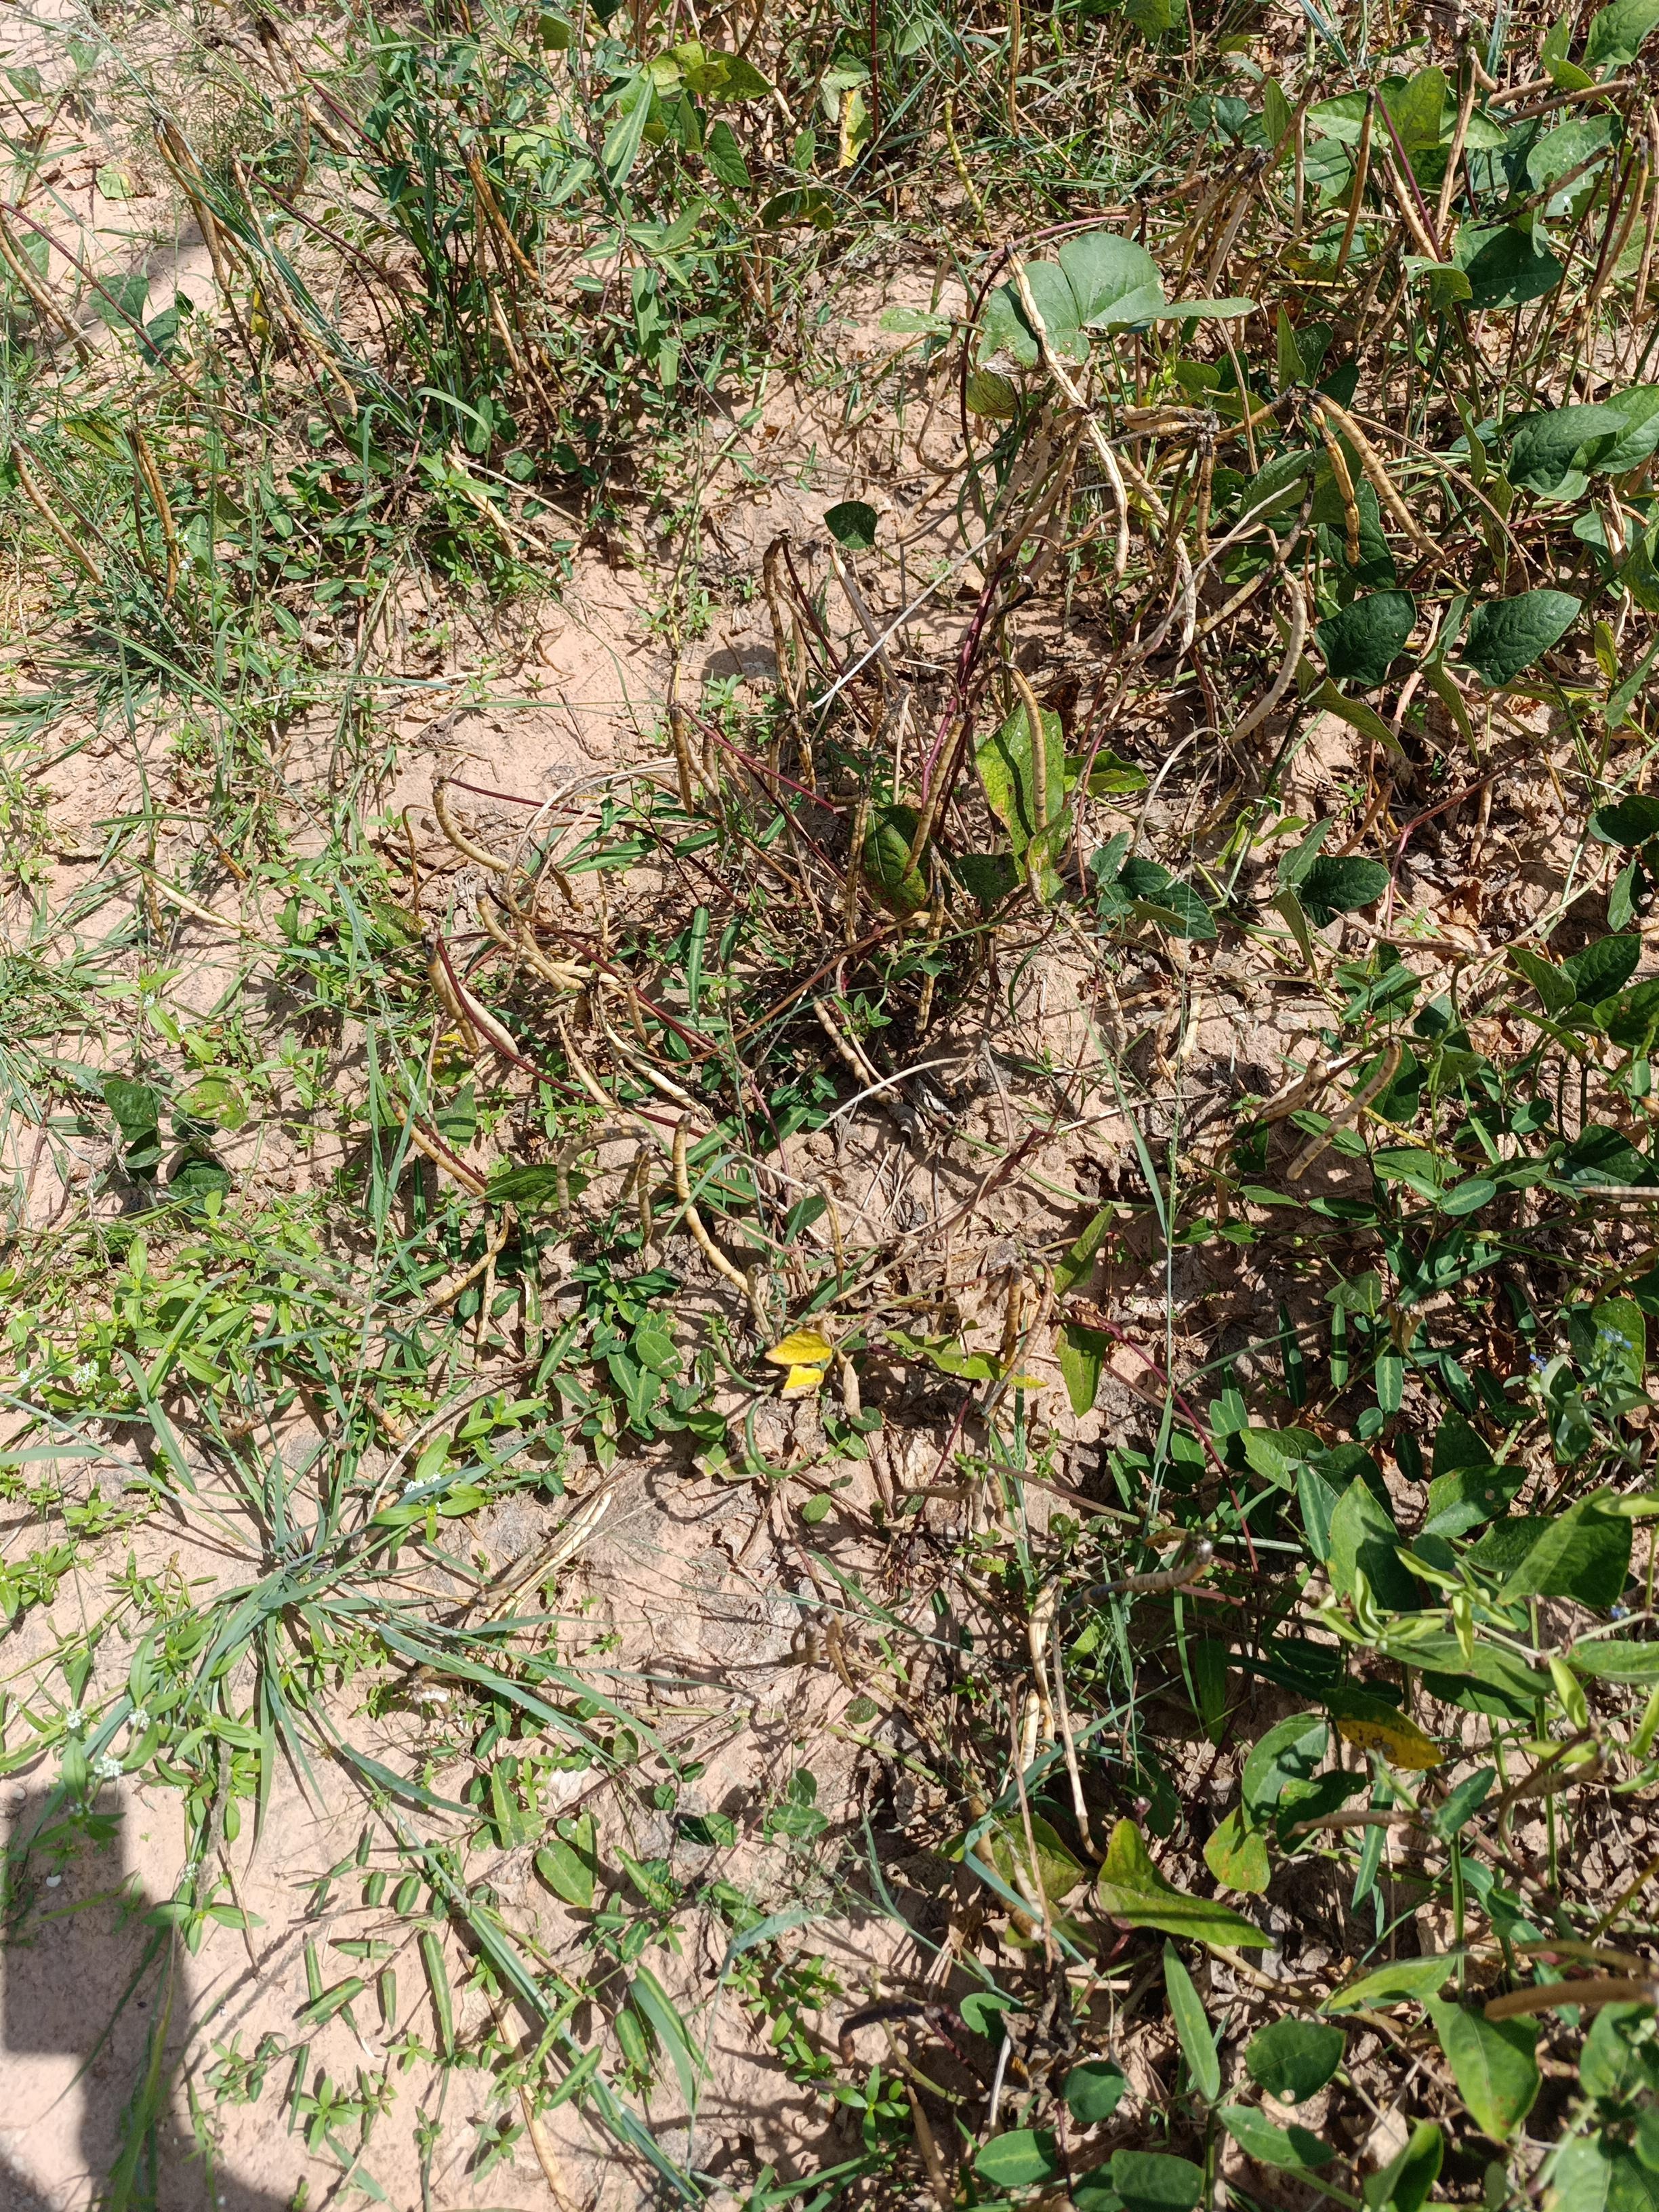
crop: cowpea
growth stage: maturity
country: Nigeria
